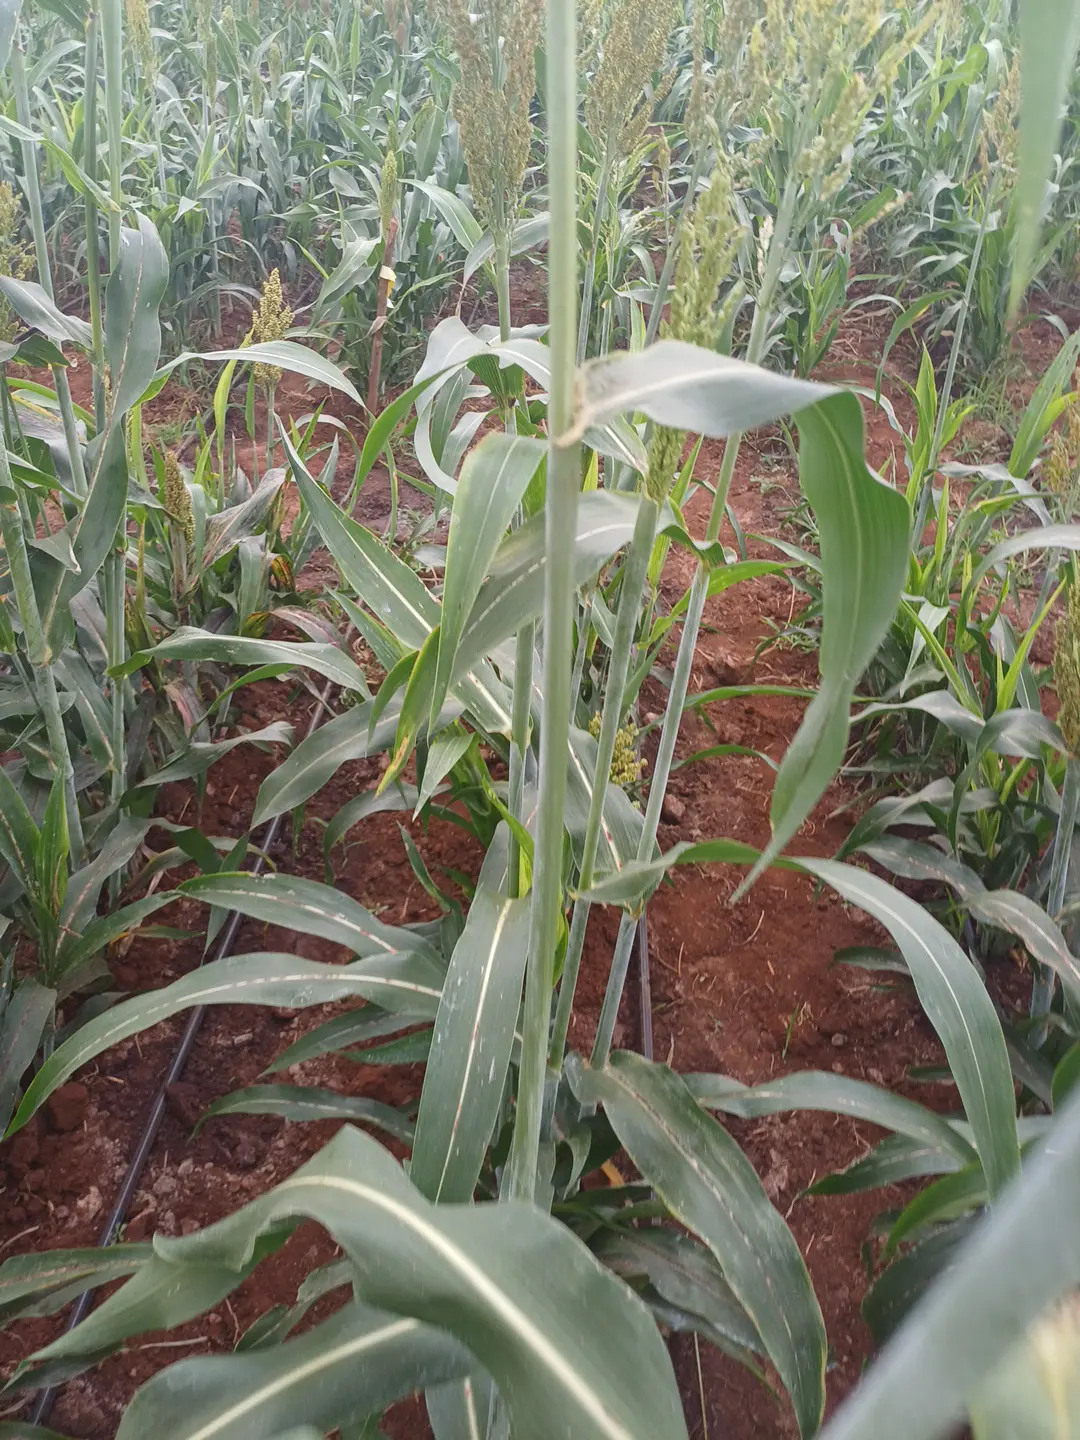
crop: sorghum
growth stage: flowering
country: Kenya
